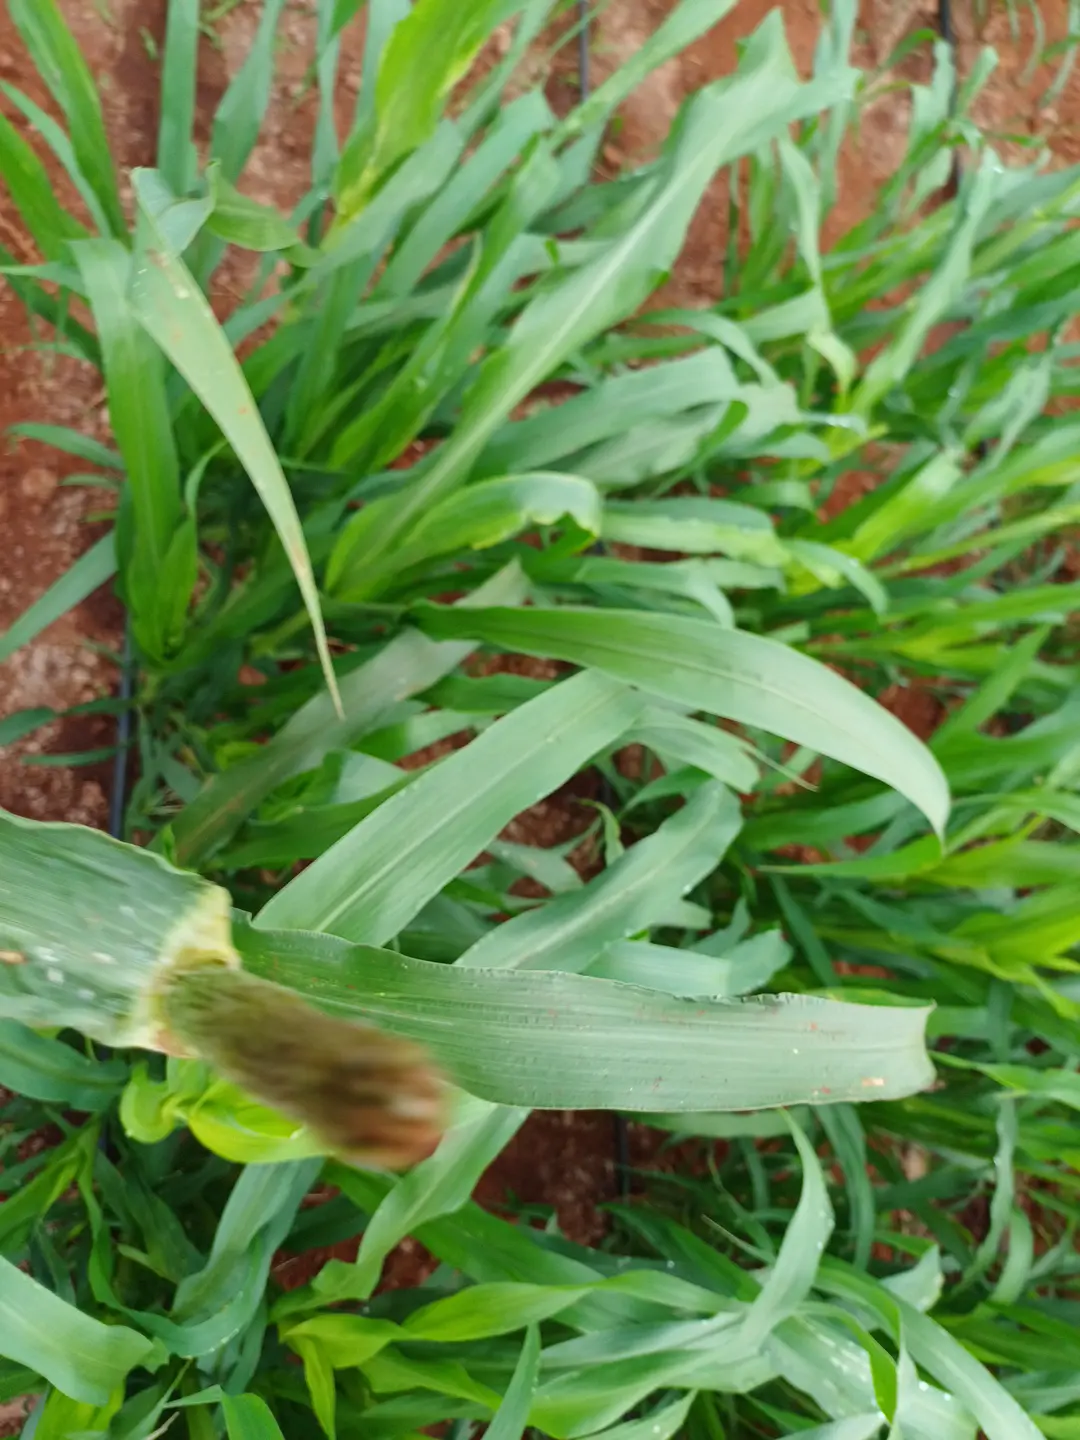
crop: pearl millet
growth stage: flowering
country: Kenya
